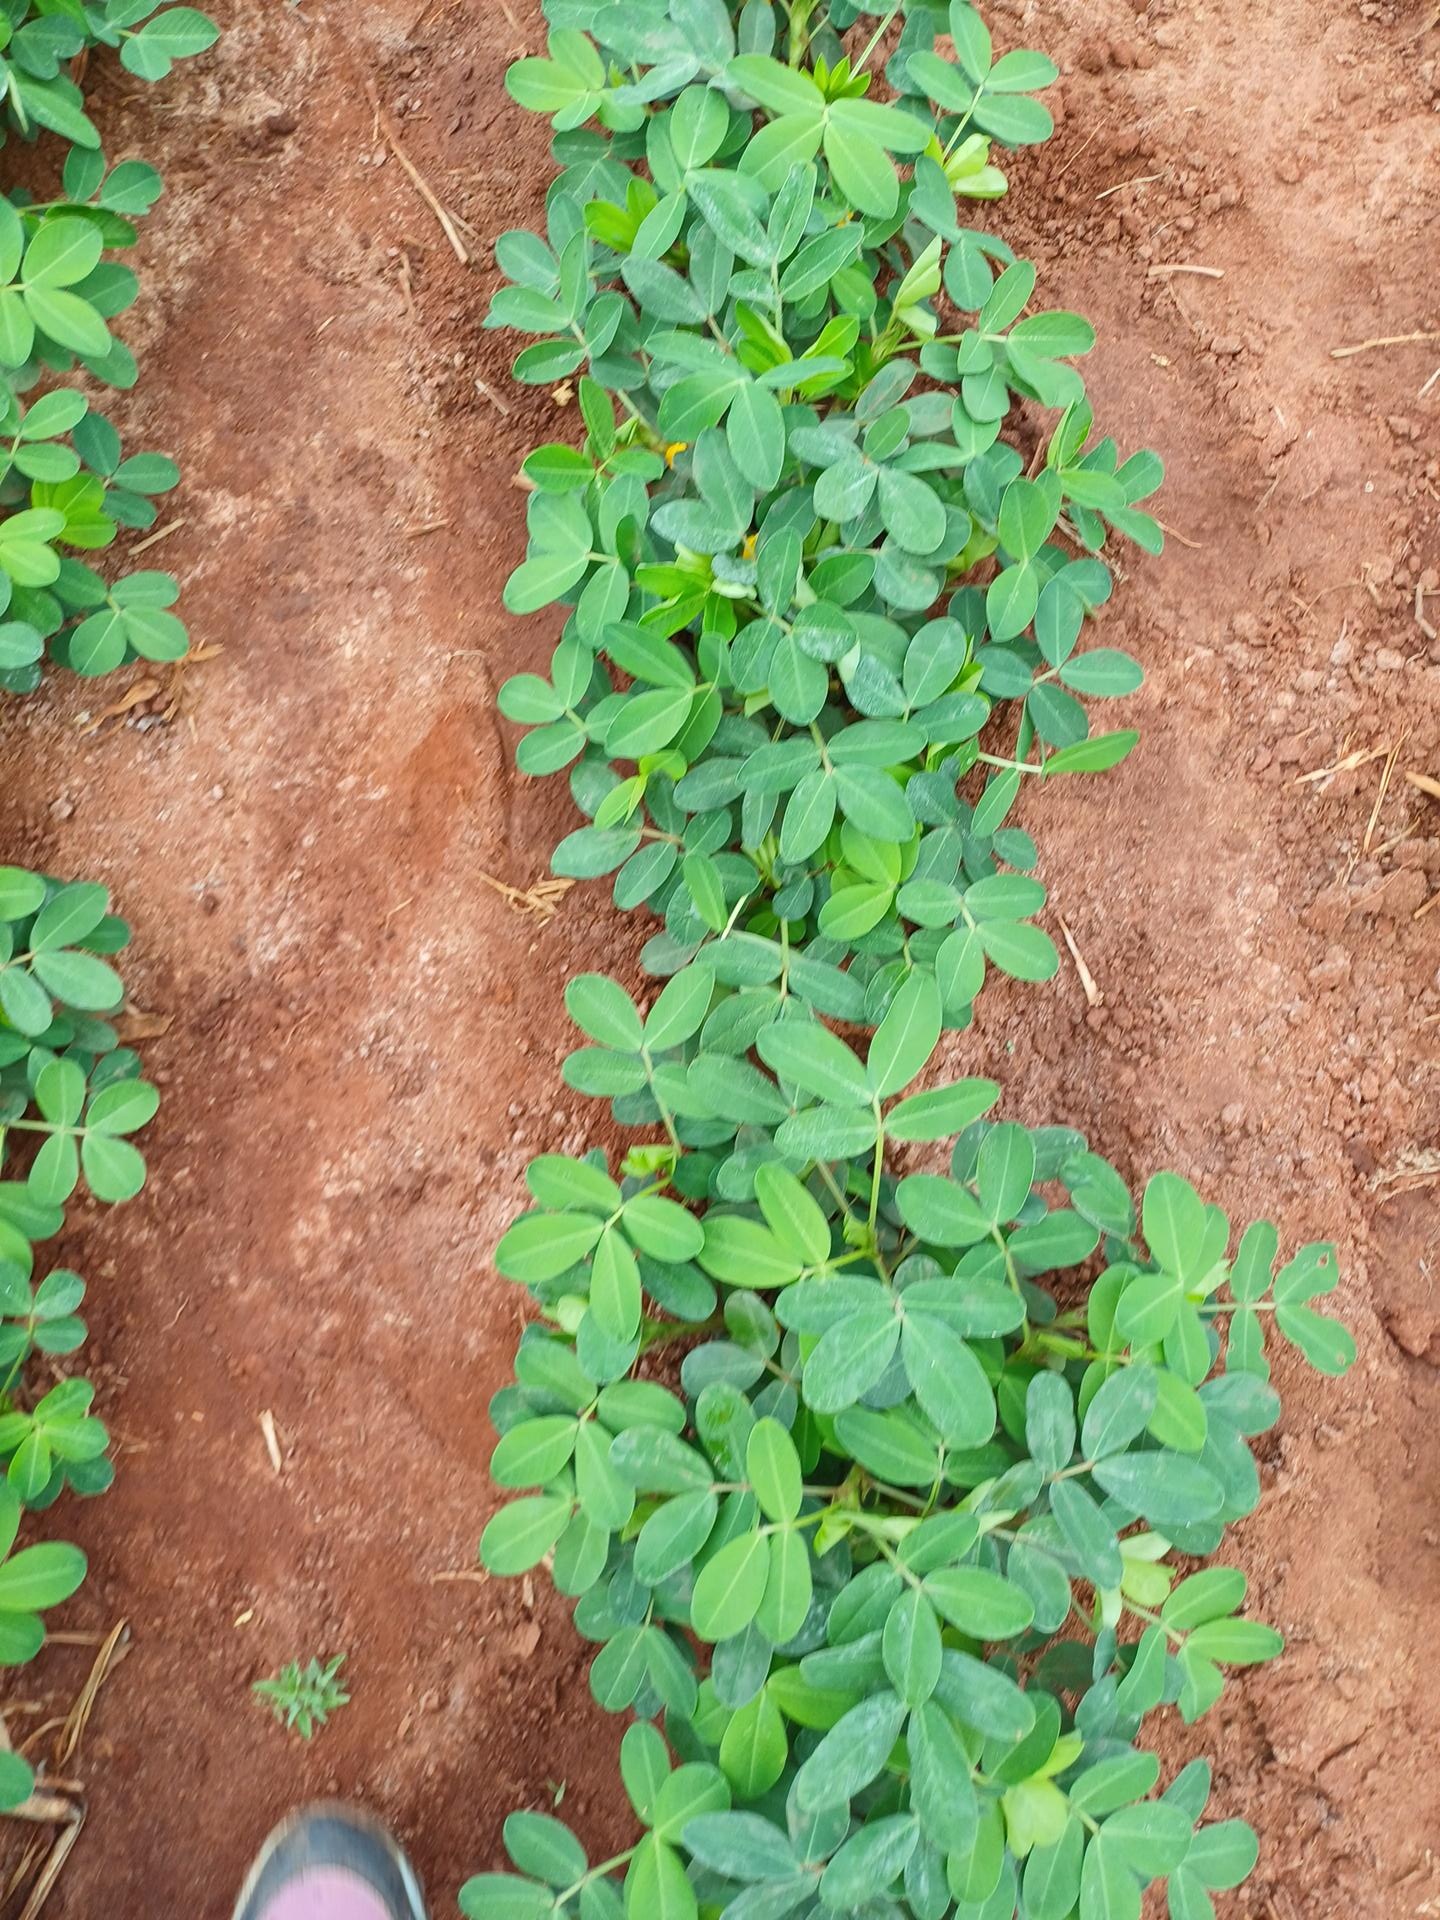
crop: groundnut
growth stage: flowering
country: Kenya
